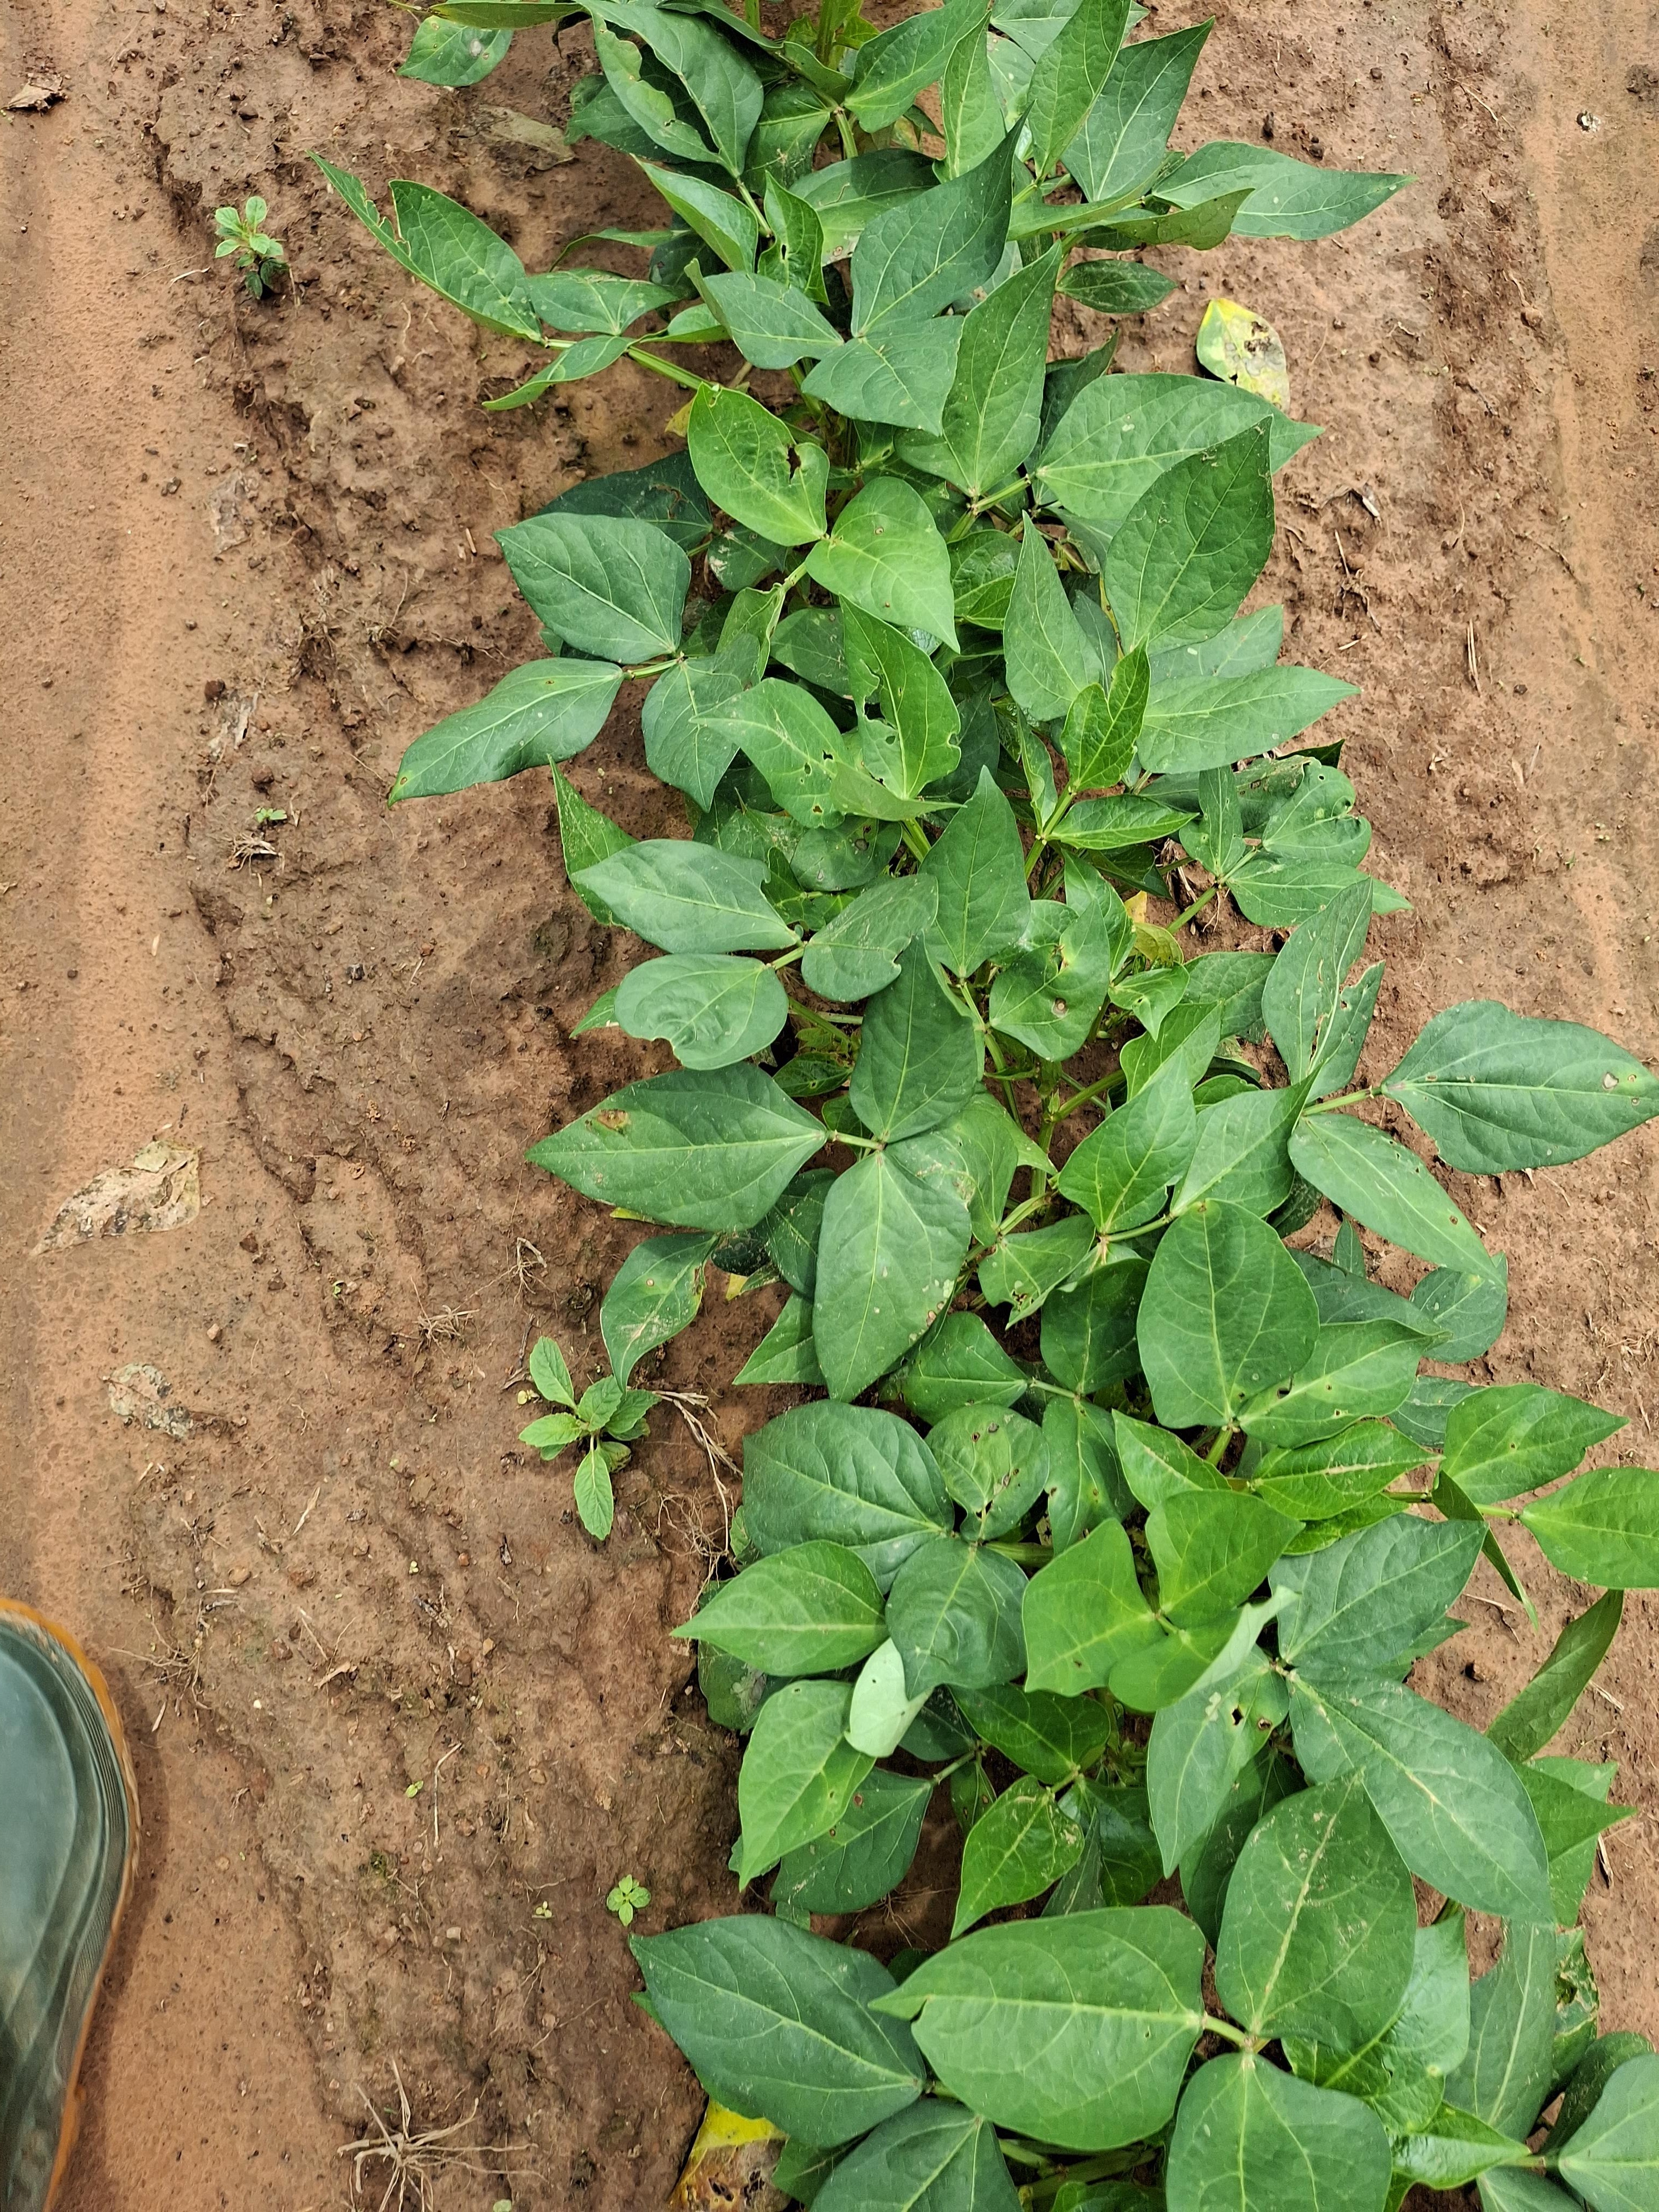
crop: cowpea
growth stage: vegetative
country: Nigeria
